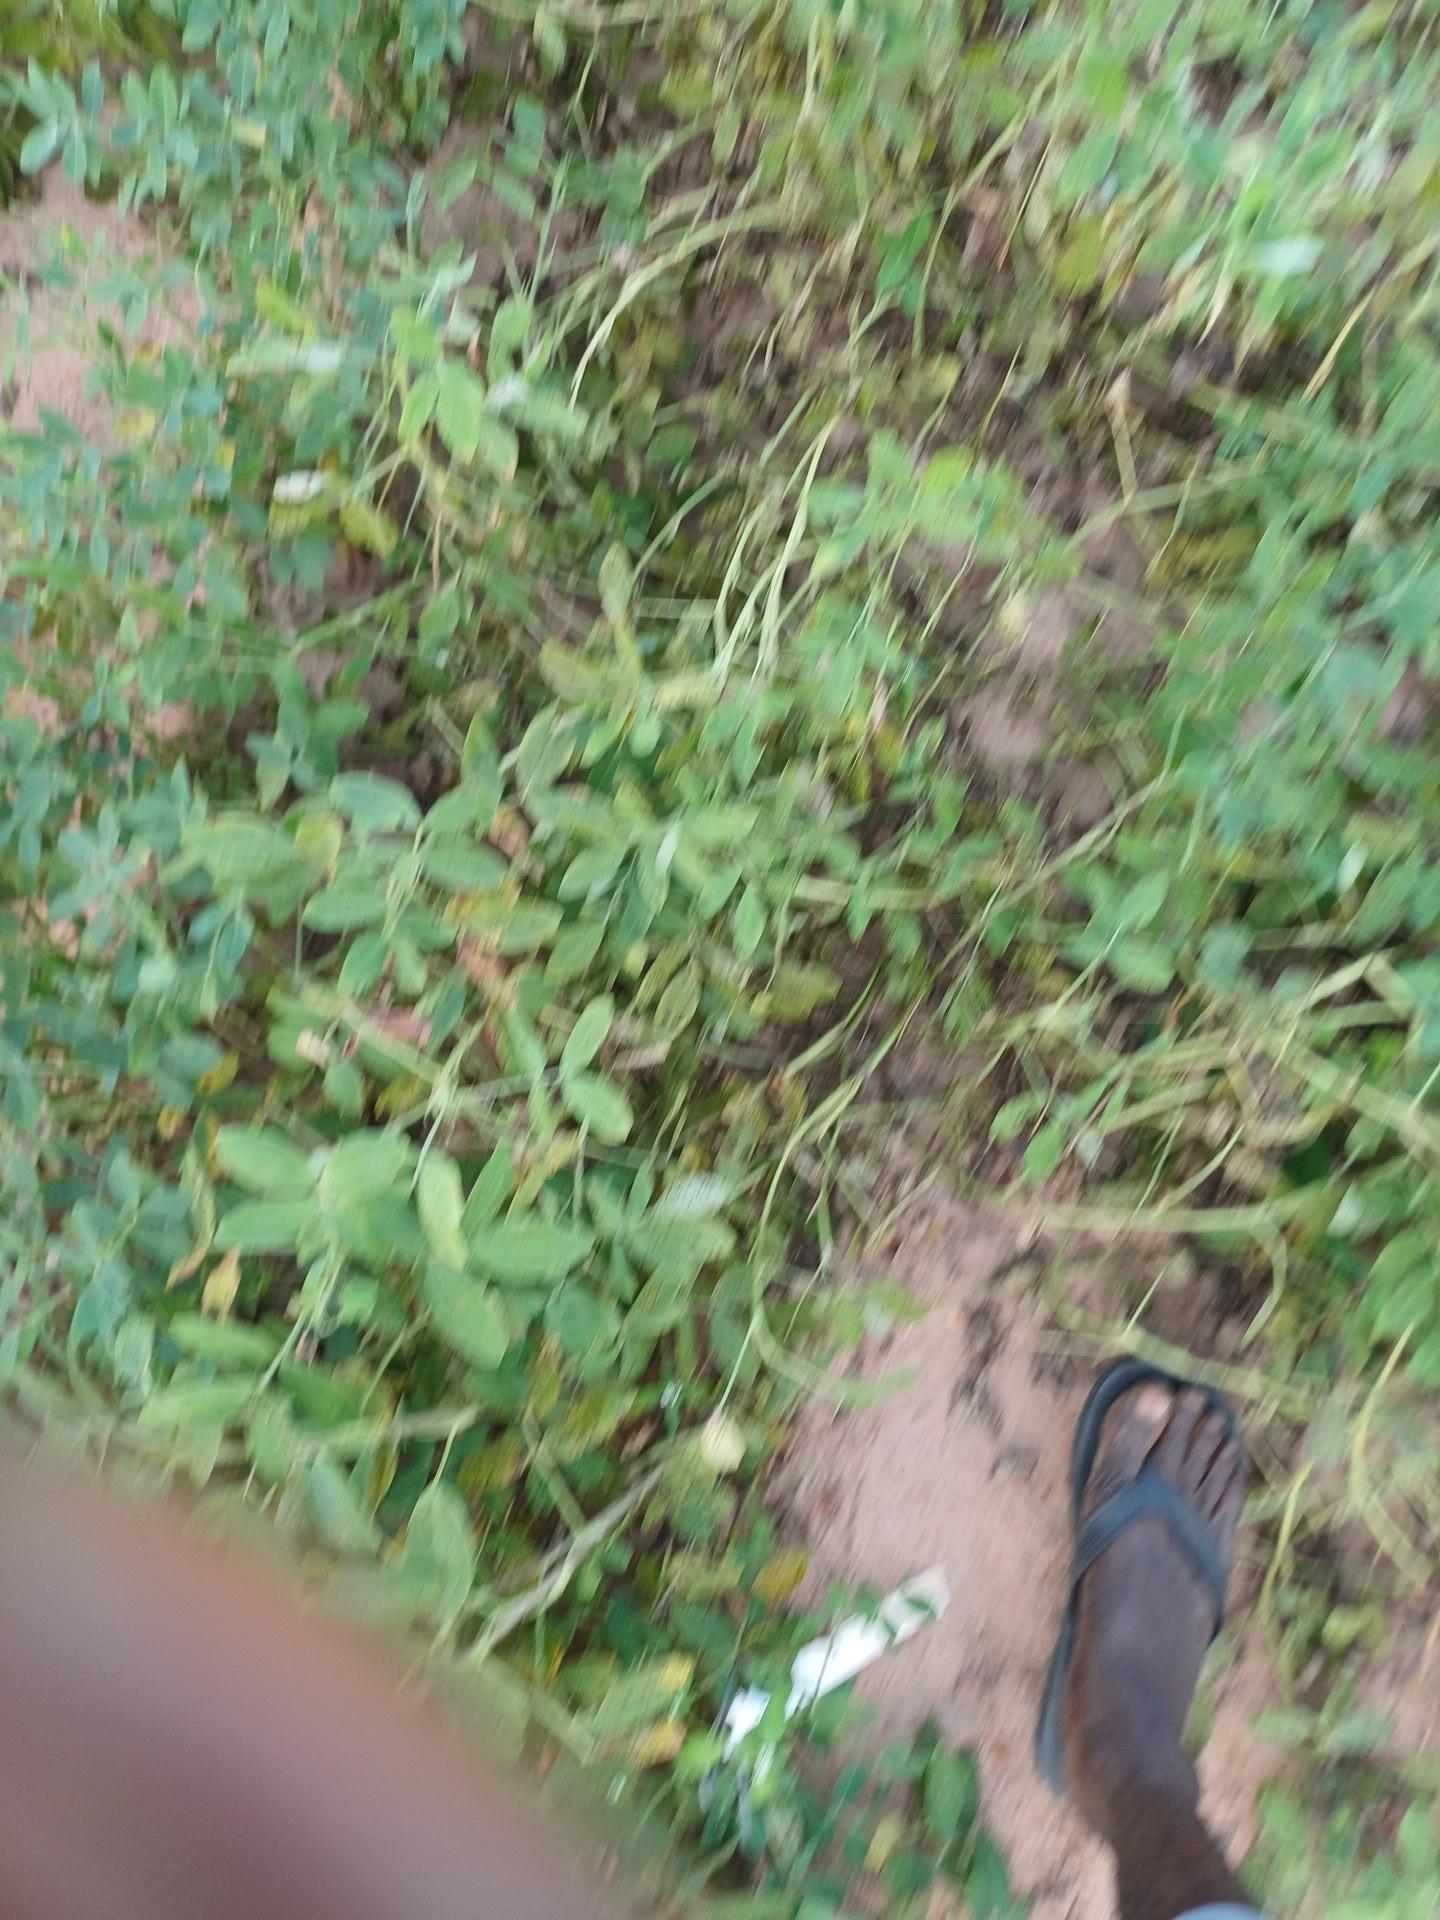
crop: groundnut
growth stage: flowering
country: Senegal
